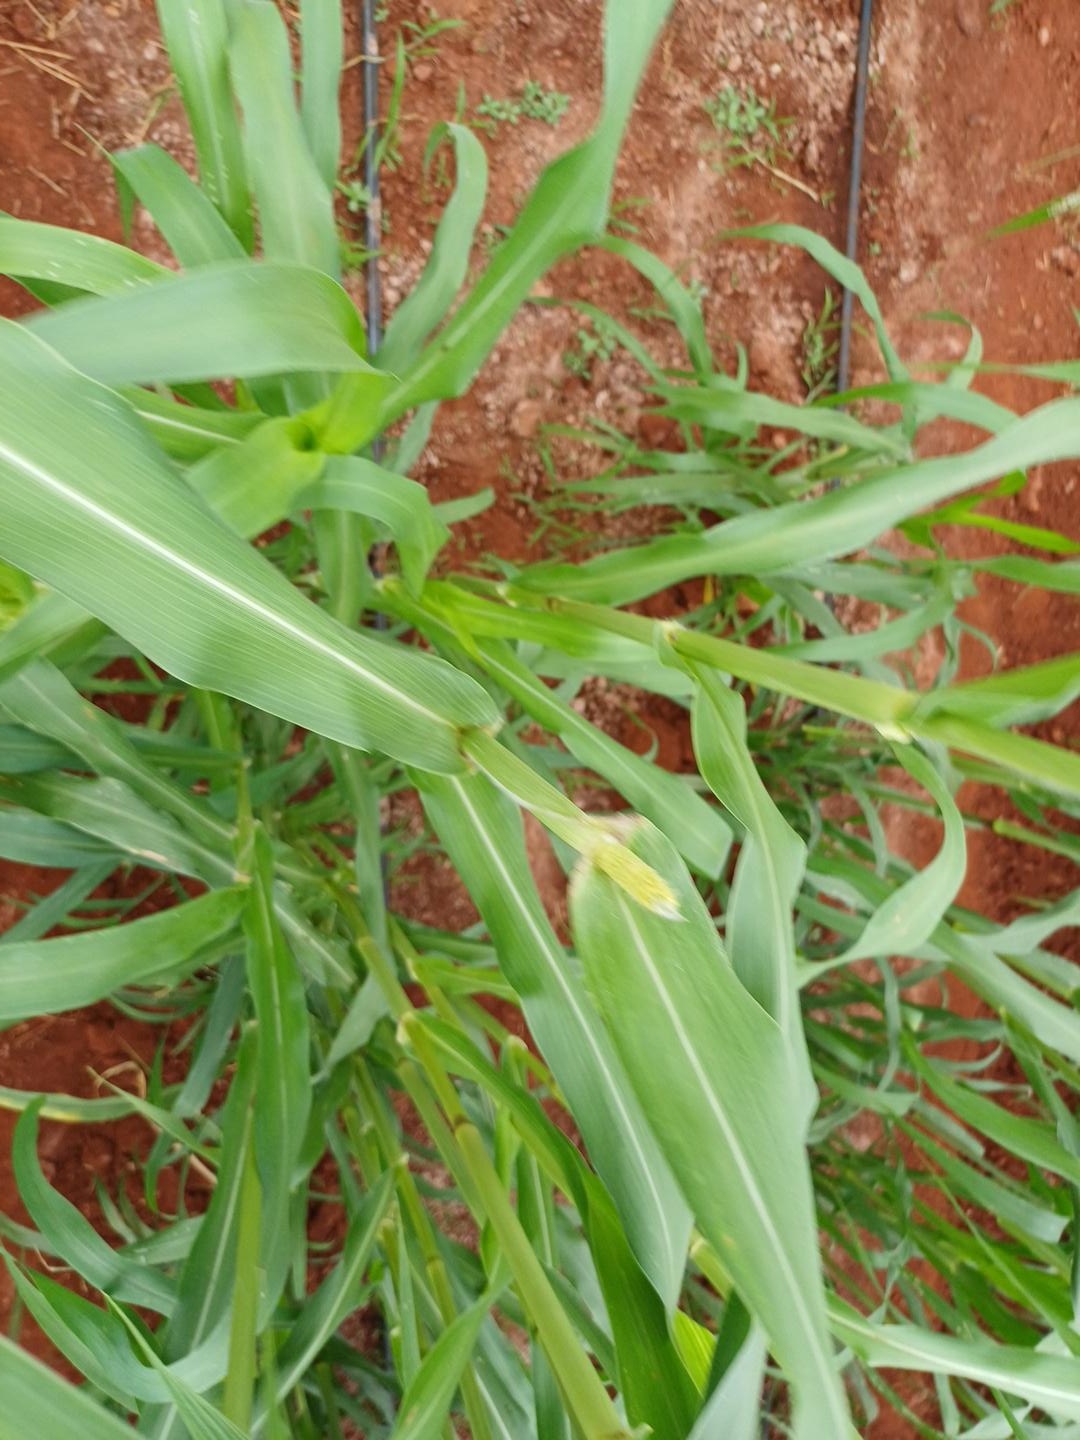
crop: pearl millet
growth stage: flowering
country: Kenya
